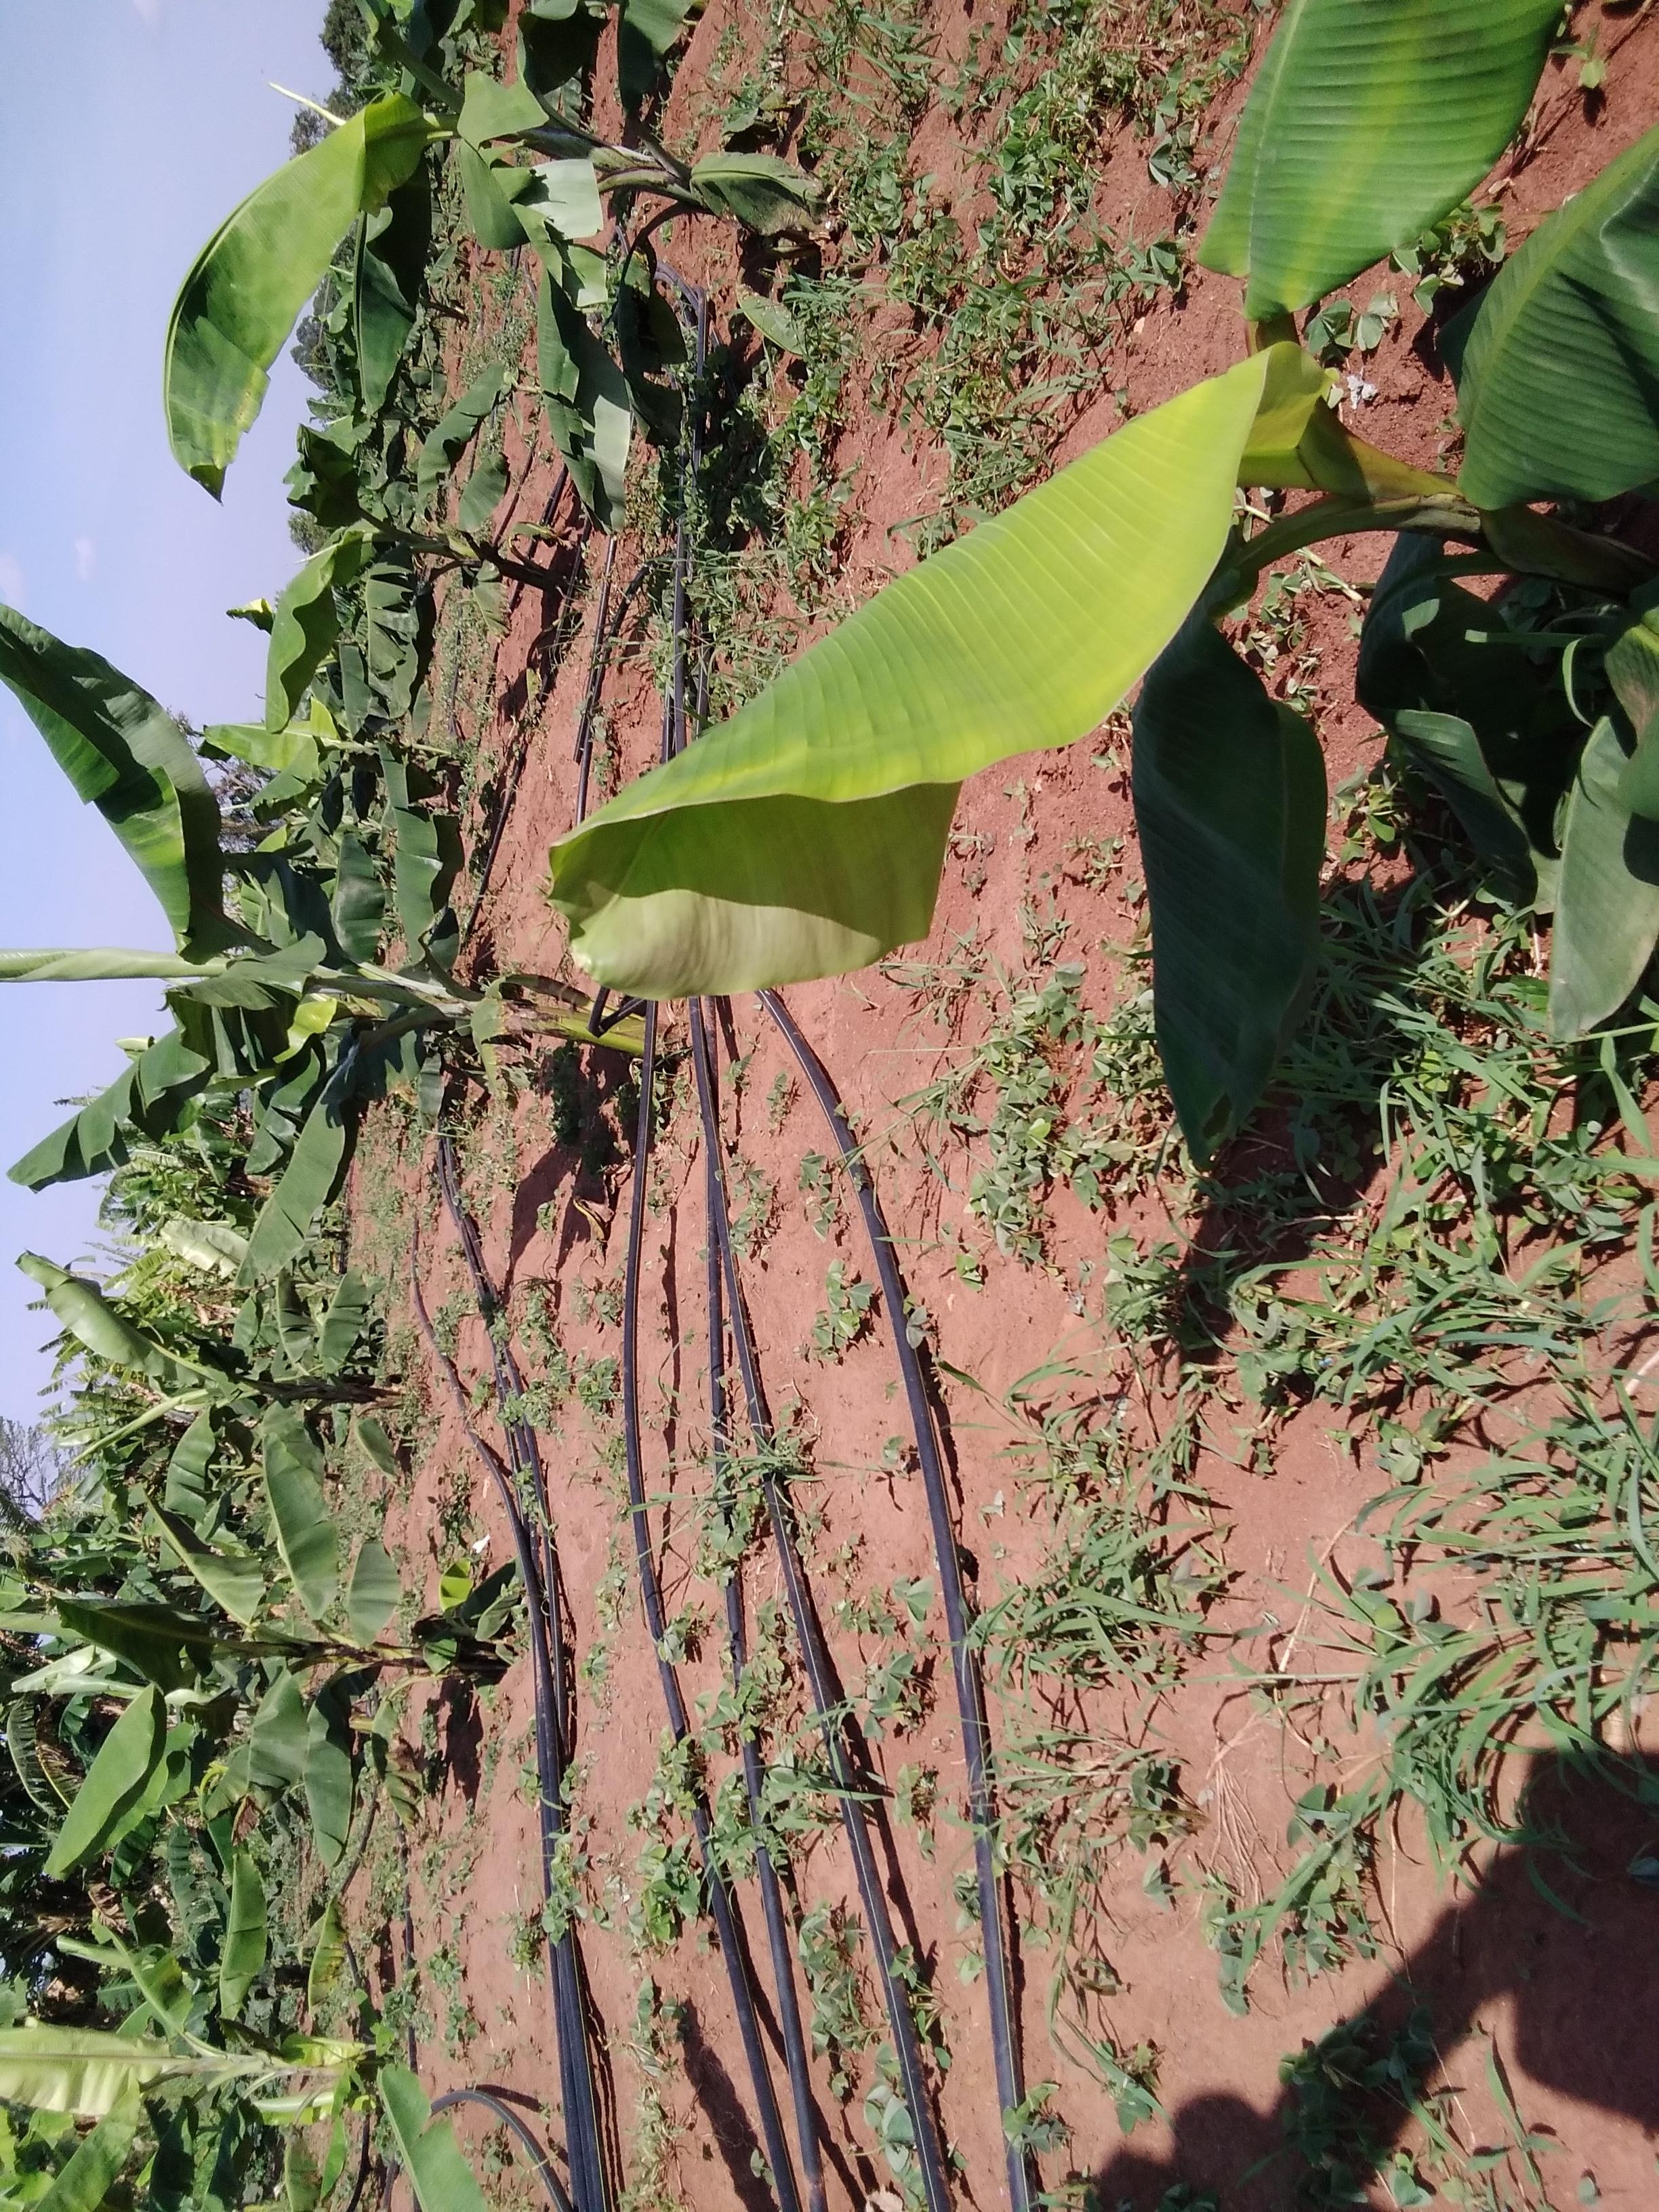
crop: banana
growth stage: vegetative
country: Uganda
